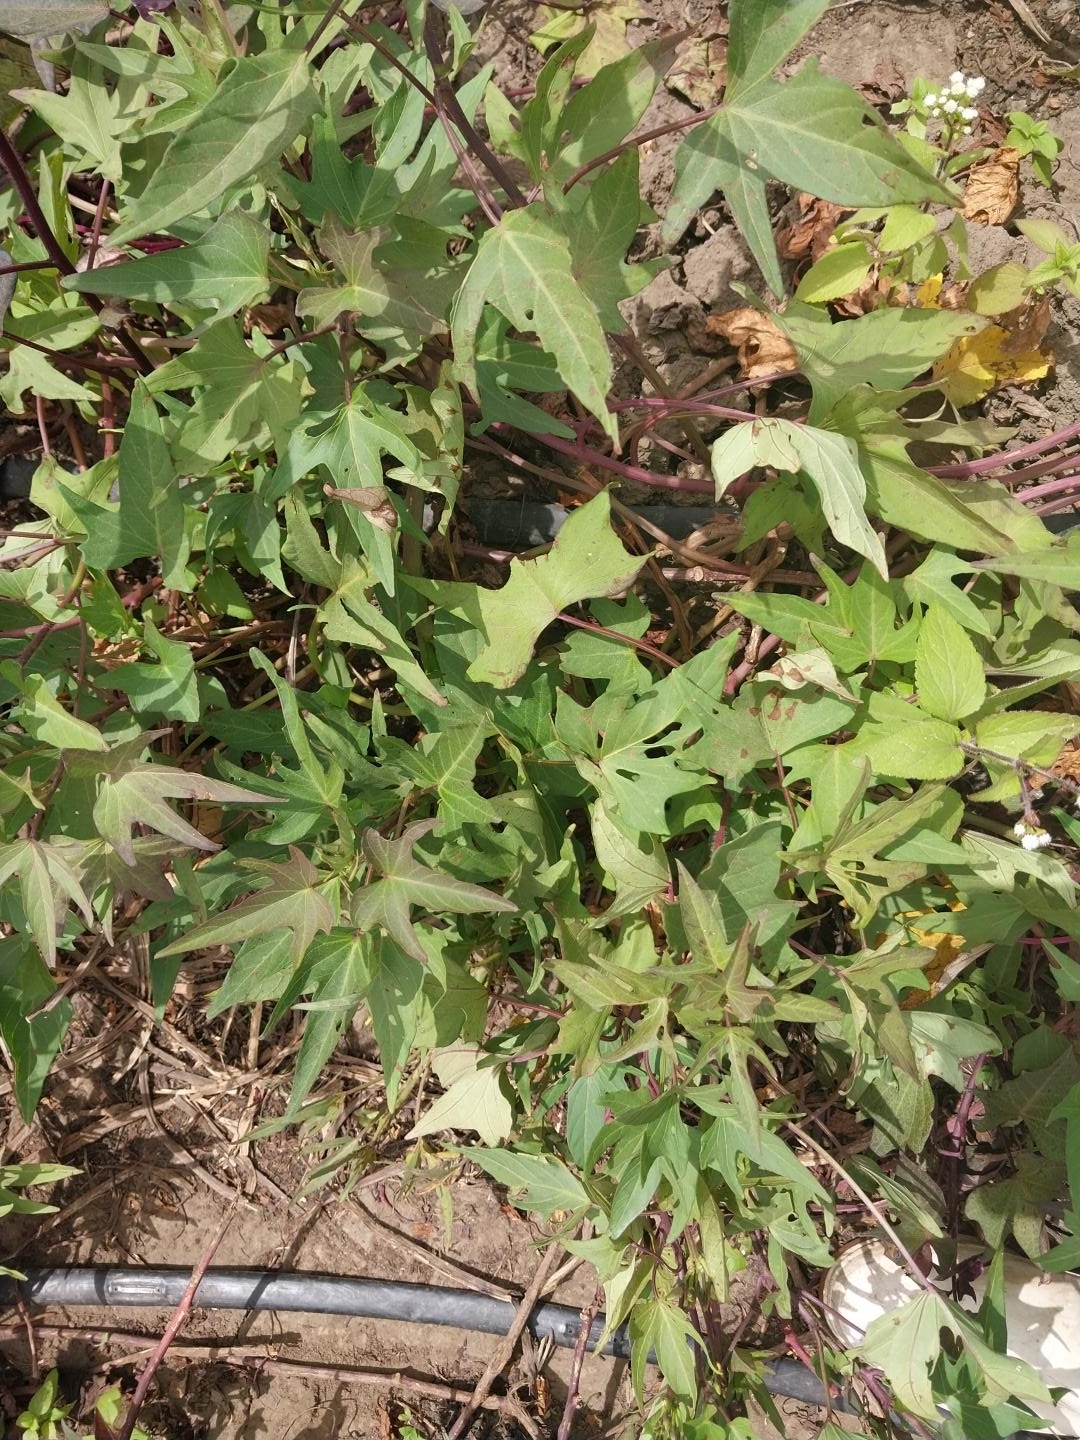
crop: sweet potato
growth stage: flowering
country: Tanzania
